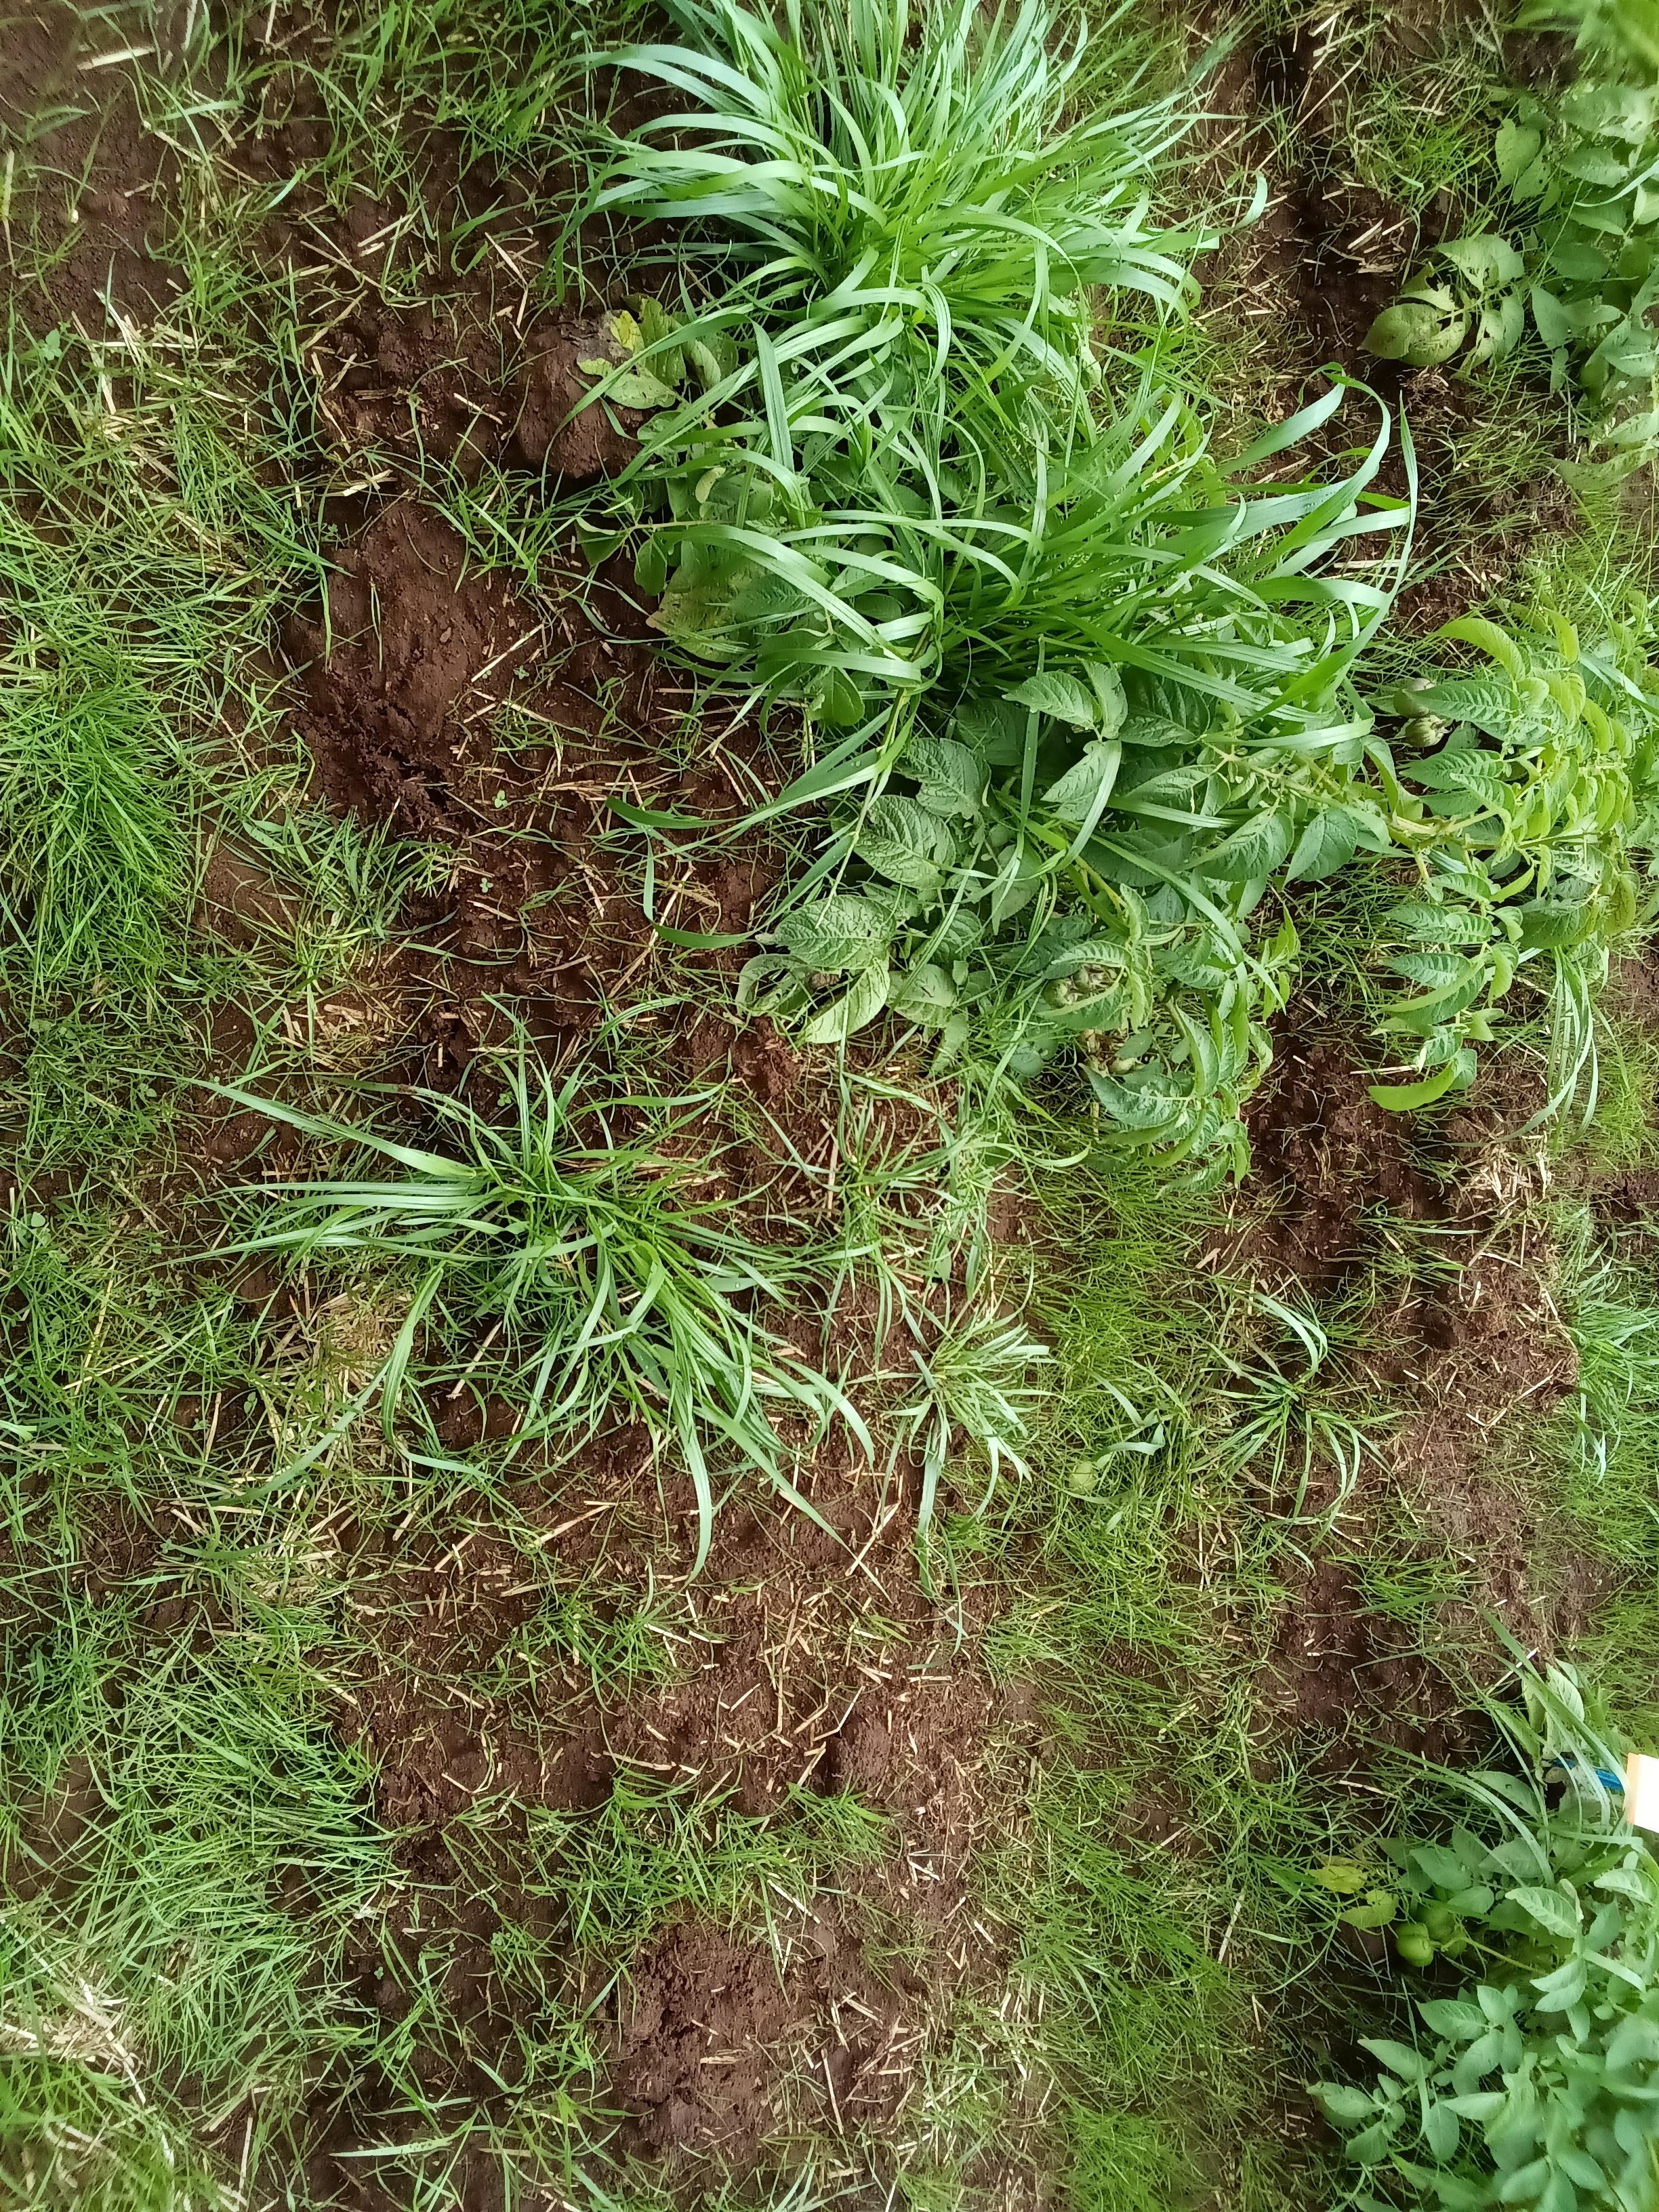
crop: potato
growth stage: harvest maturity
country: Kenya
